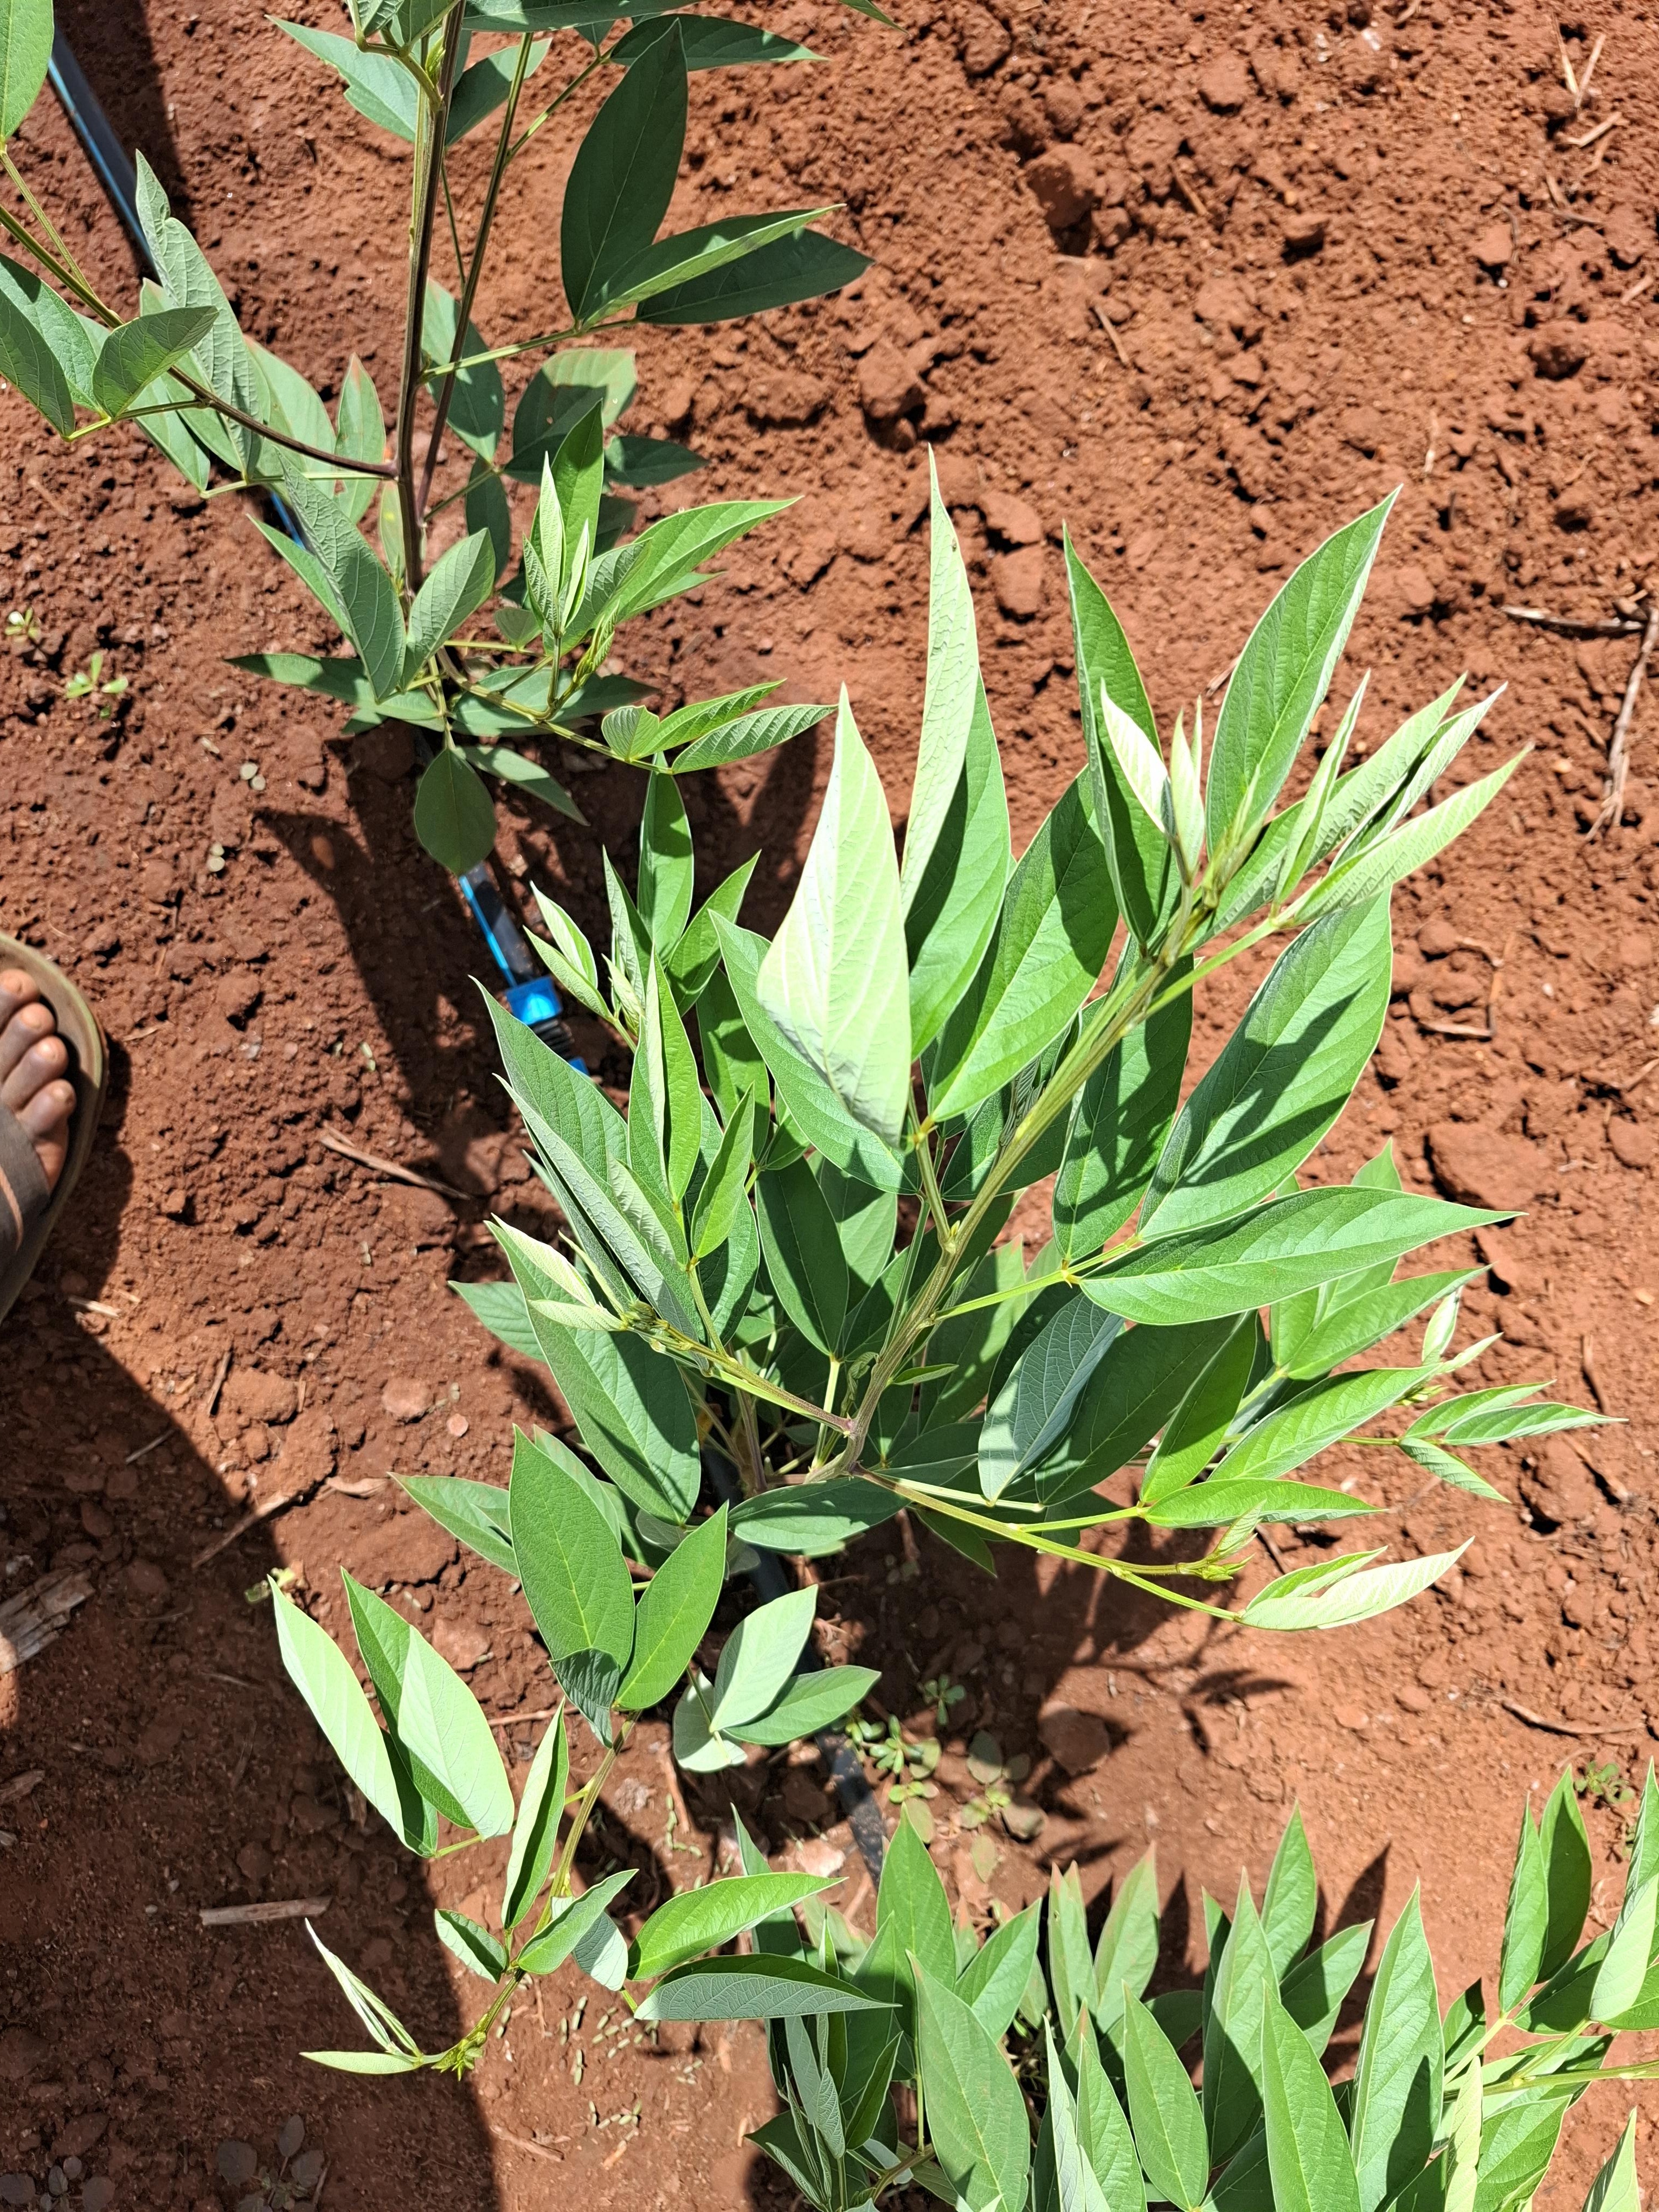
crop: pigeonpea
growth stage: flowering
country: Kenya
